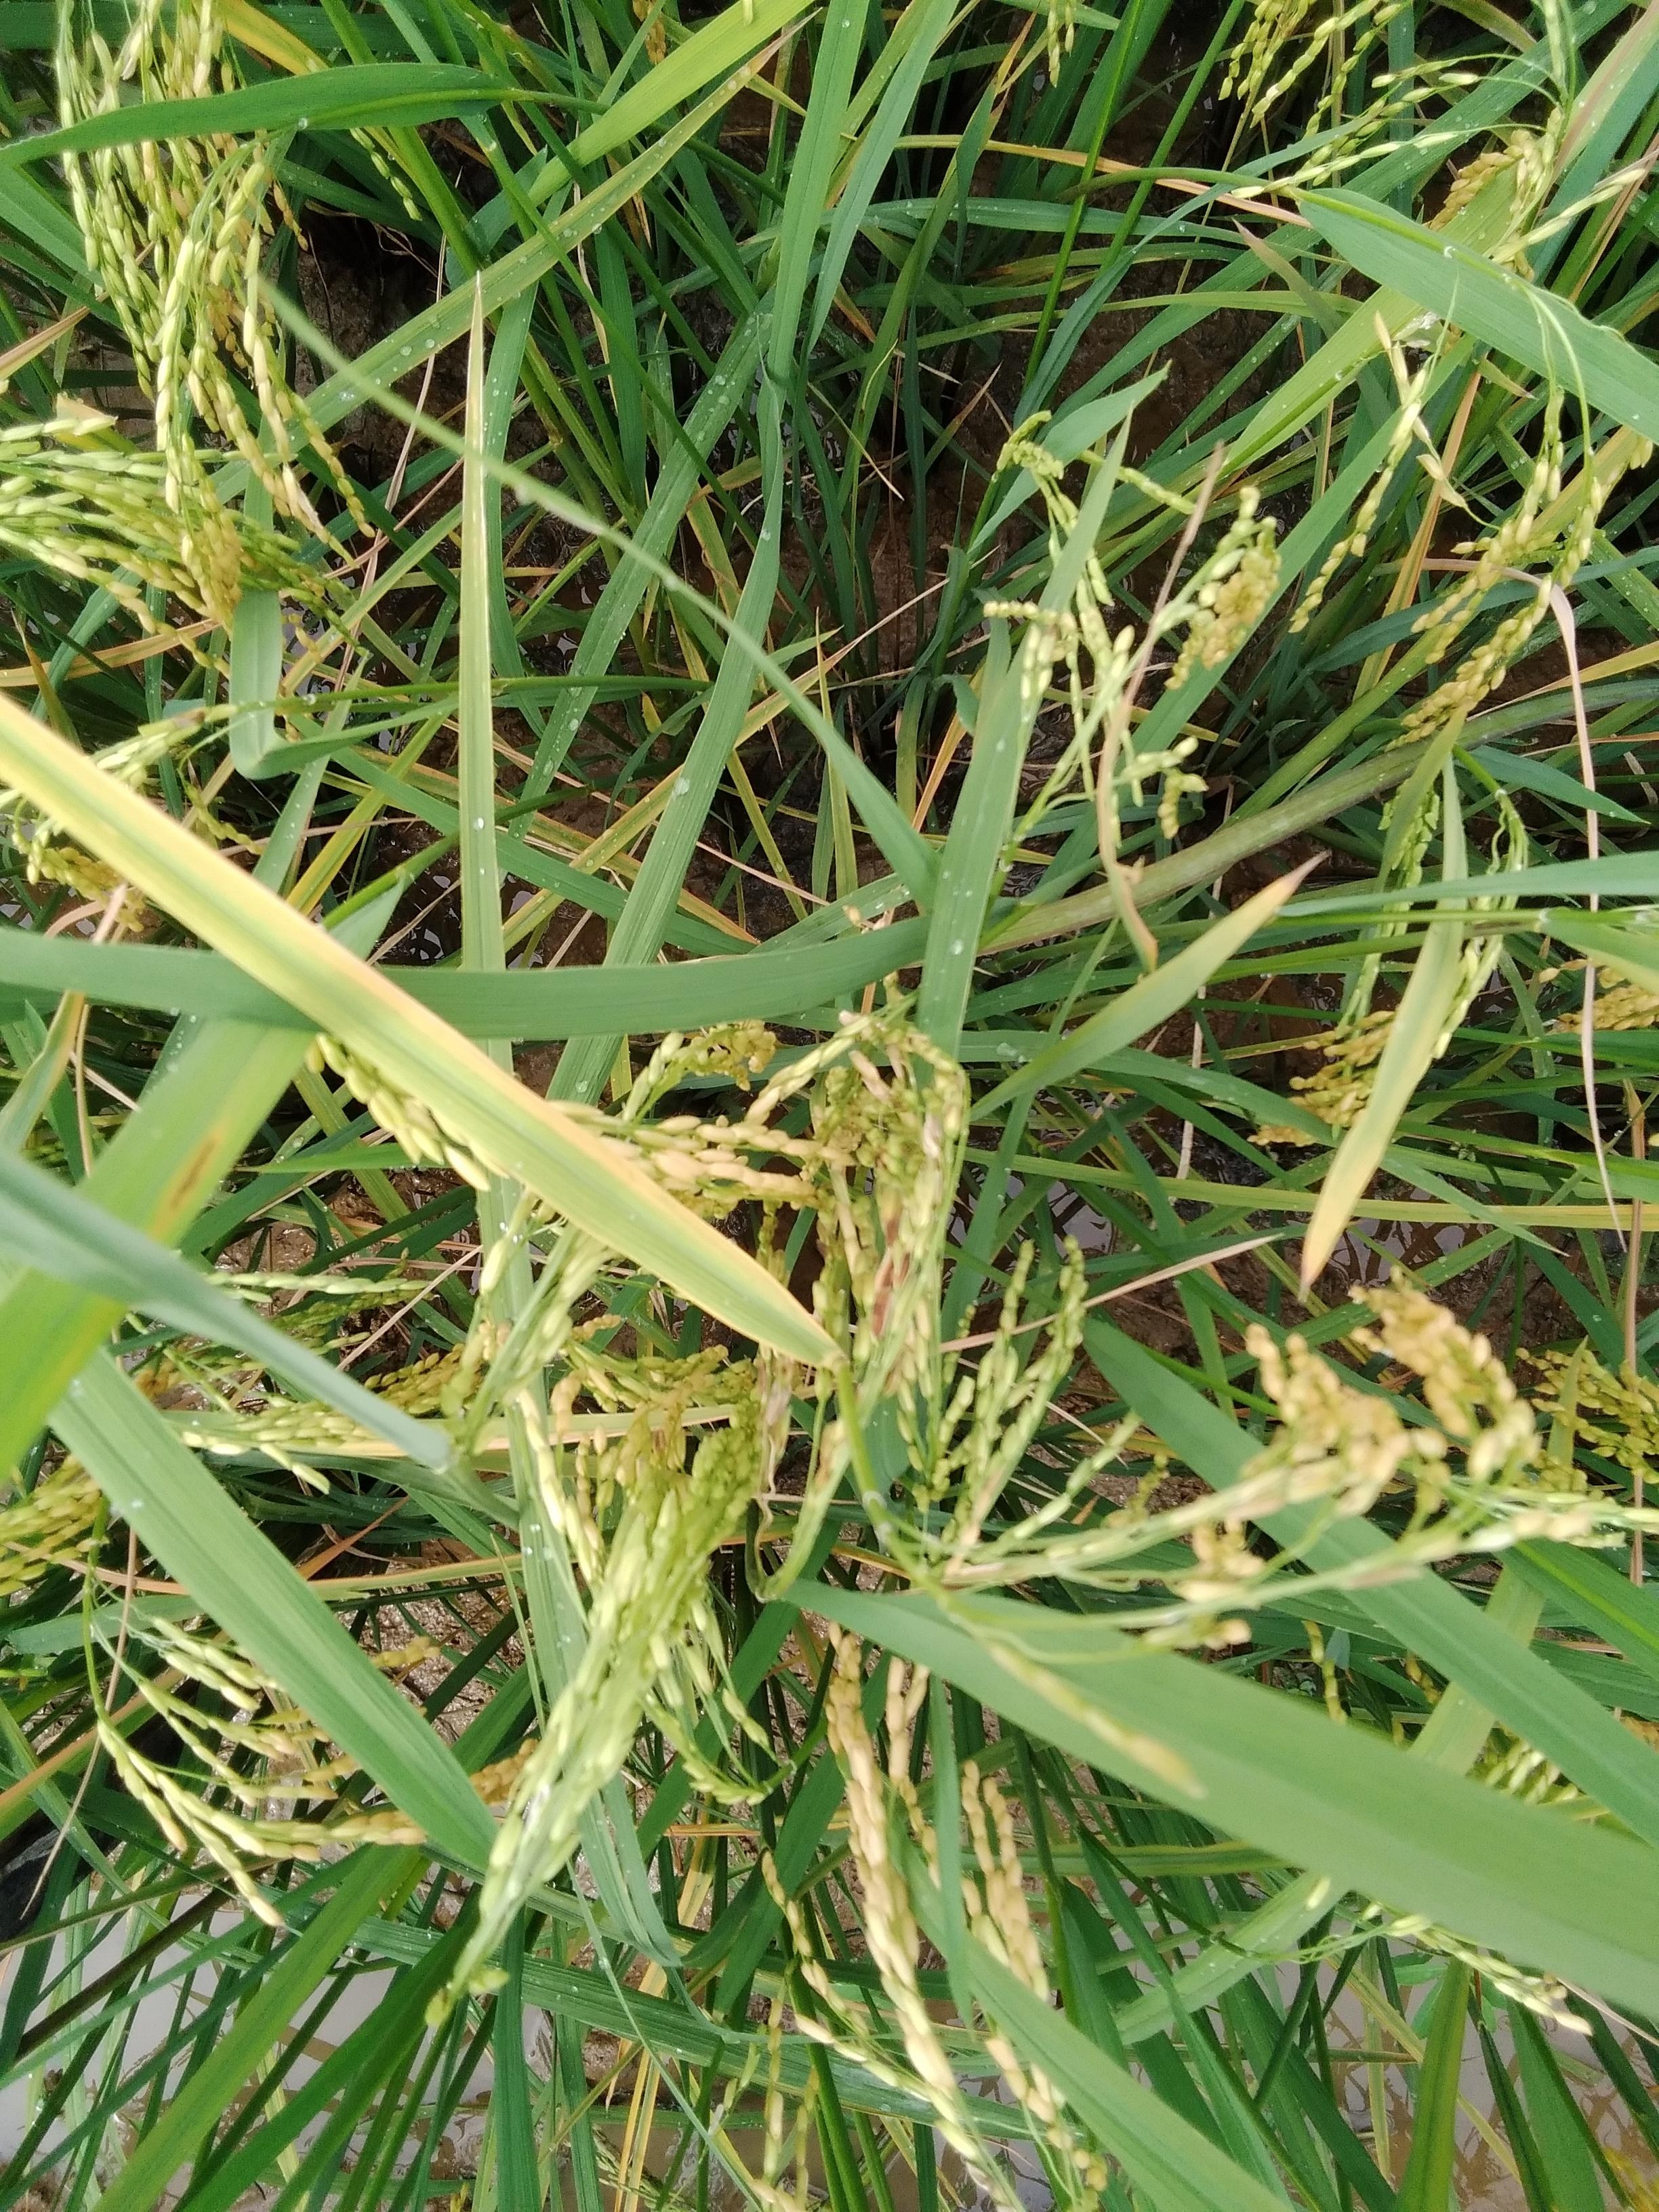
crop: rice
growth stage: ripening
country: Nigeria
